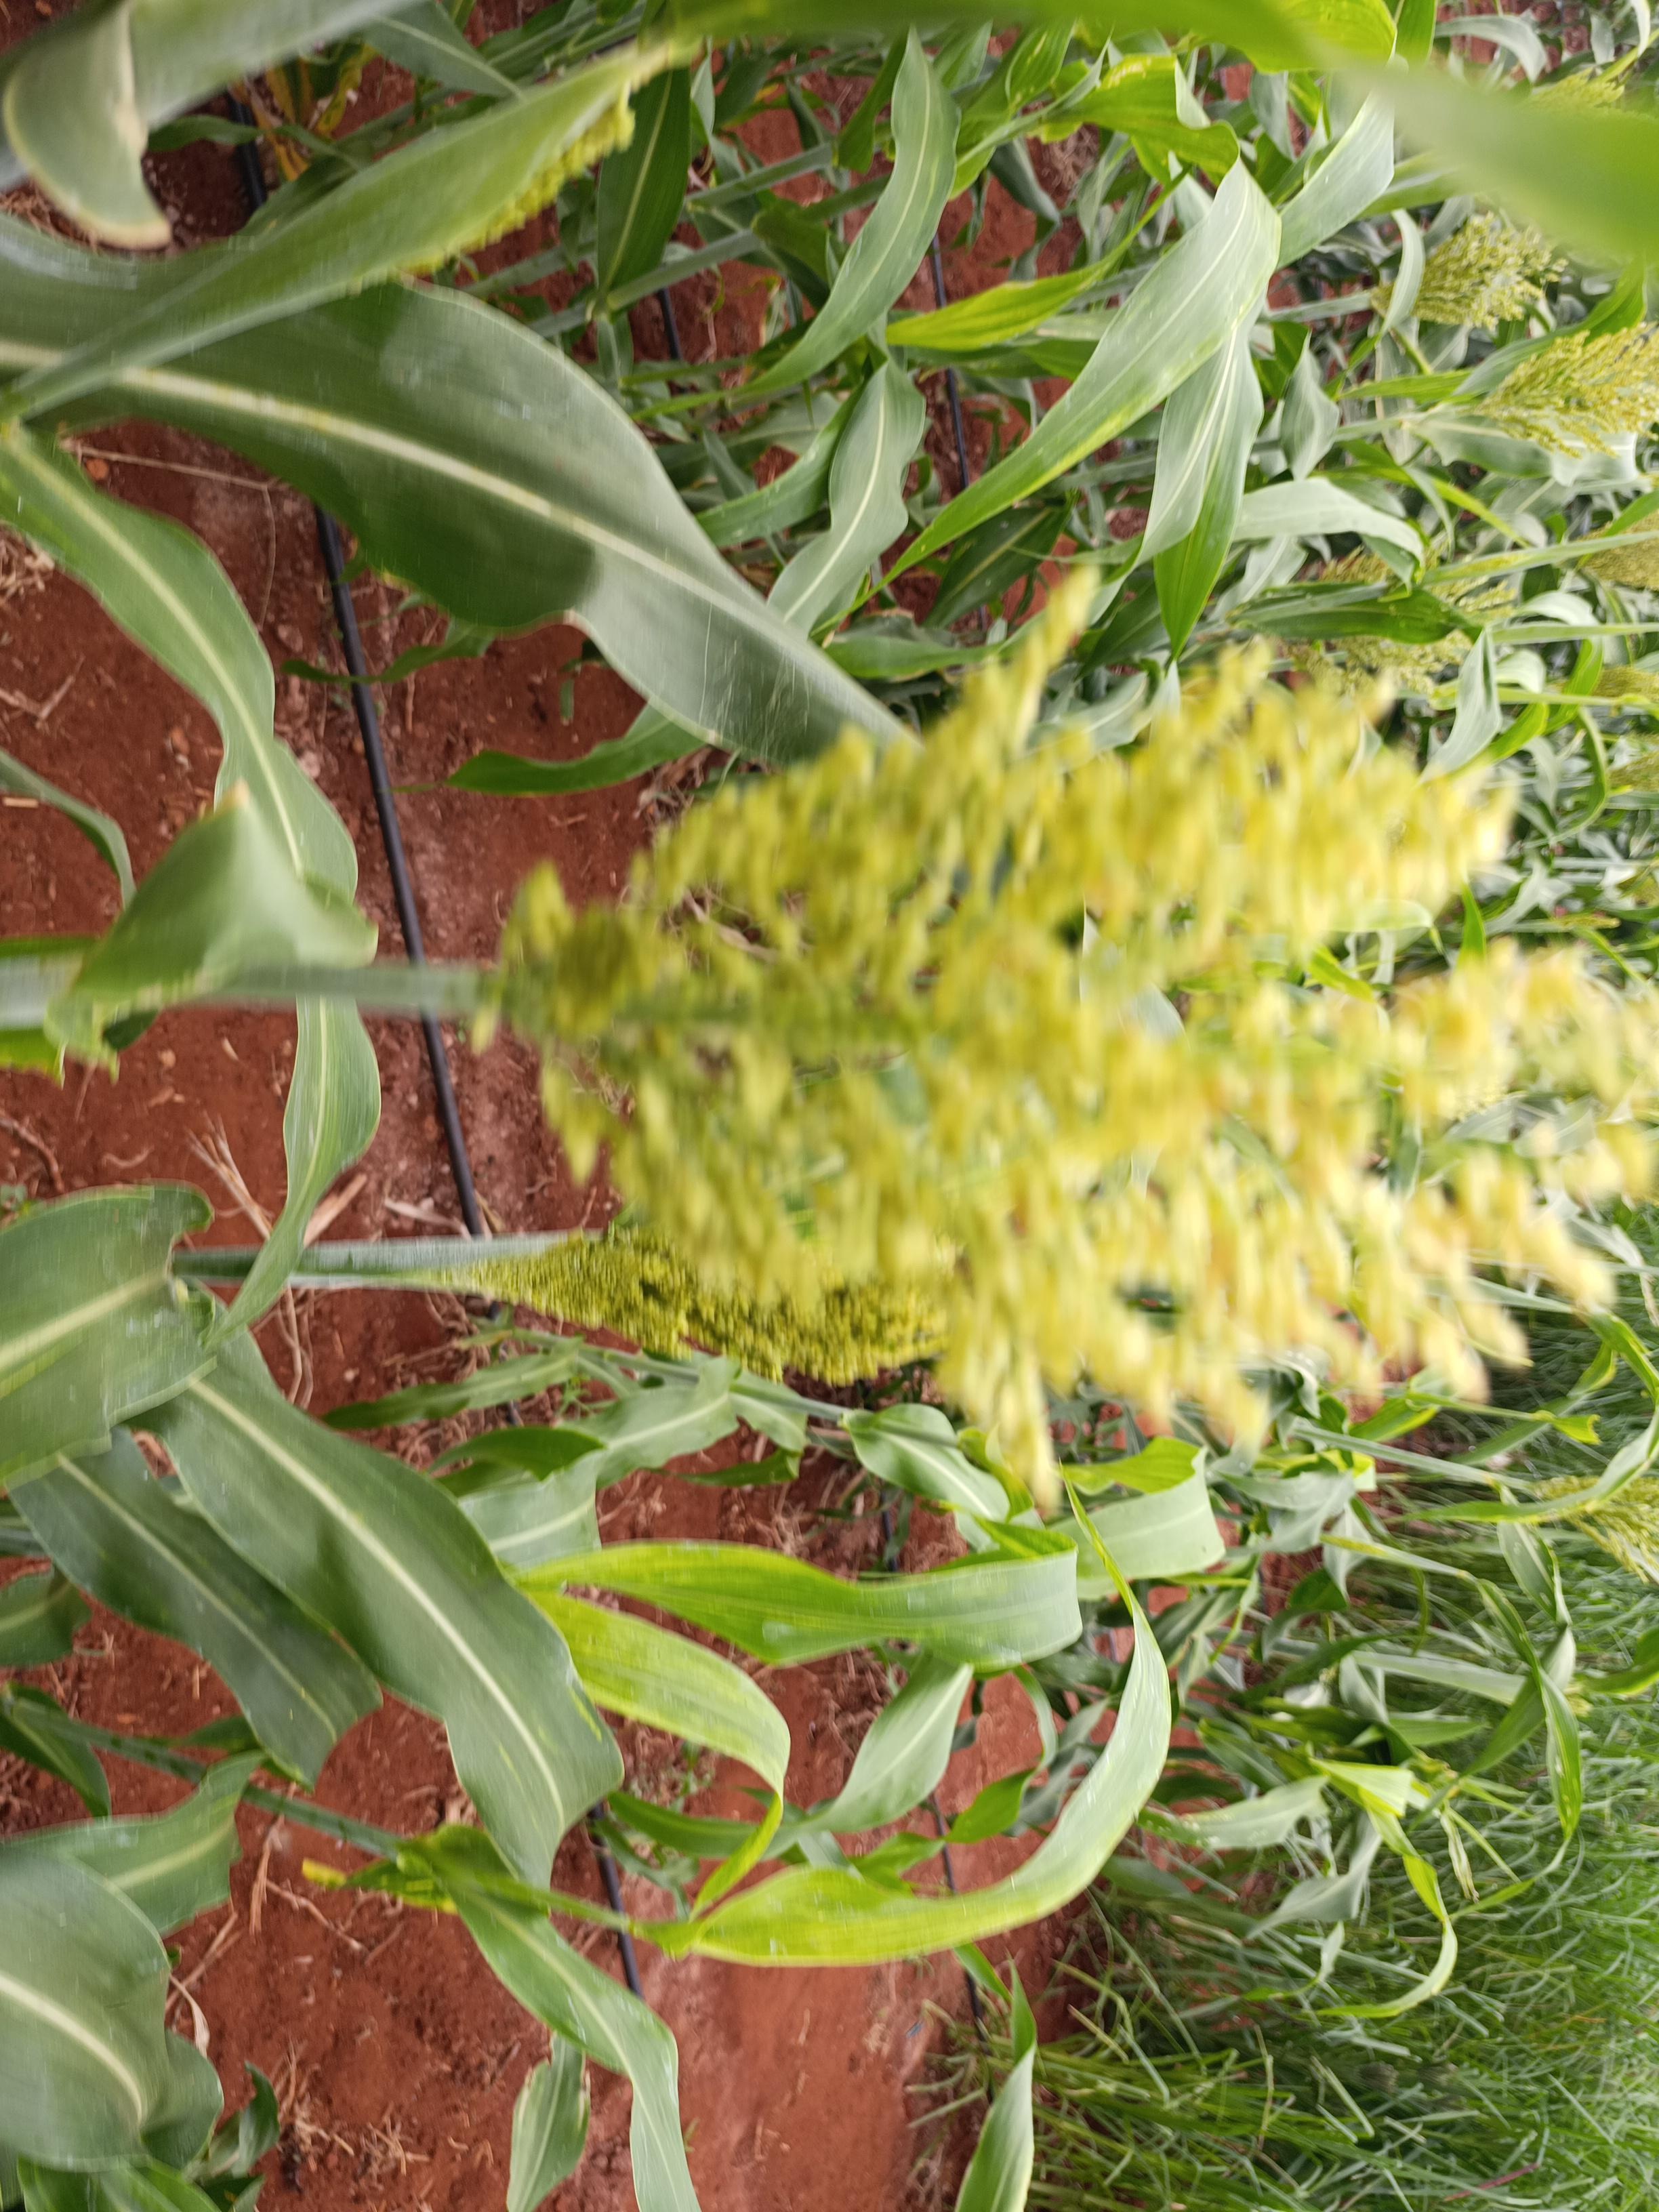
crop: sorghum
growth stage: flowering
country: Kenya
